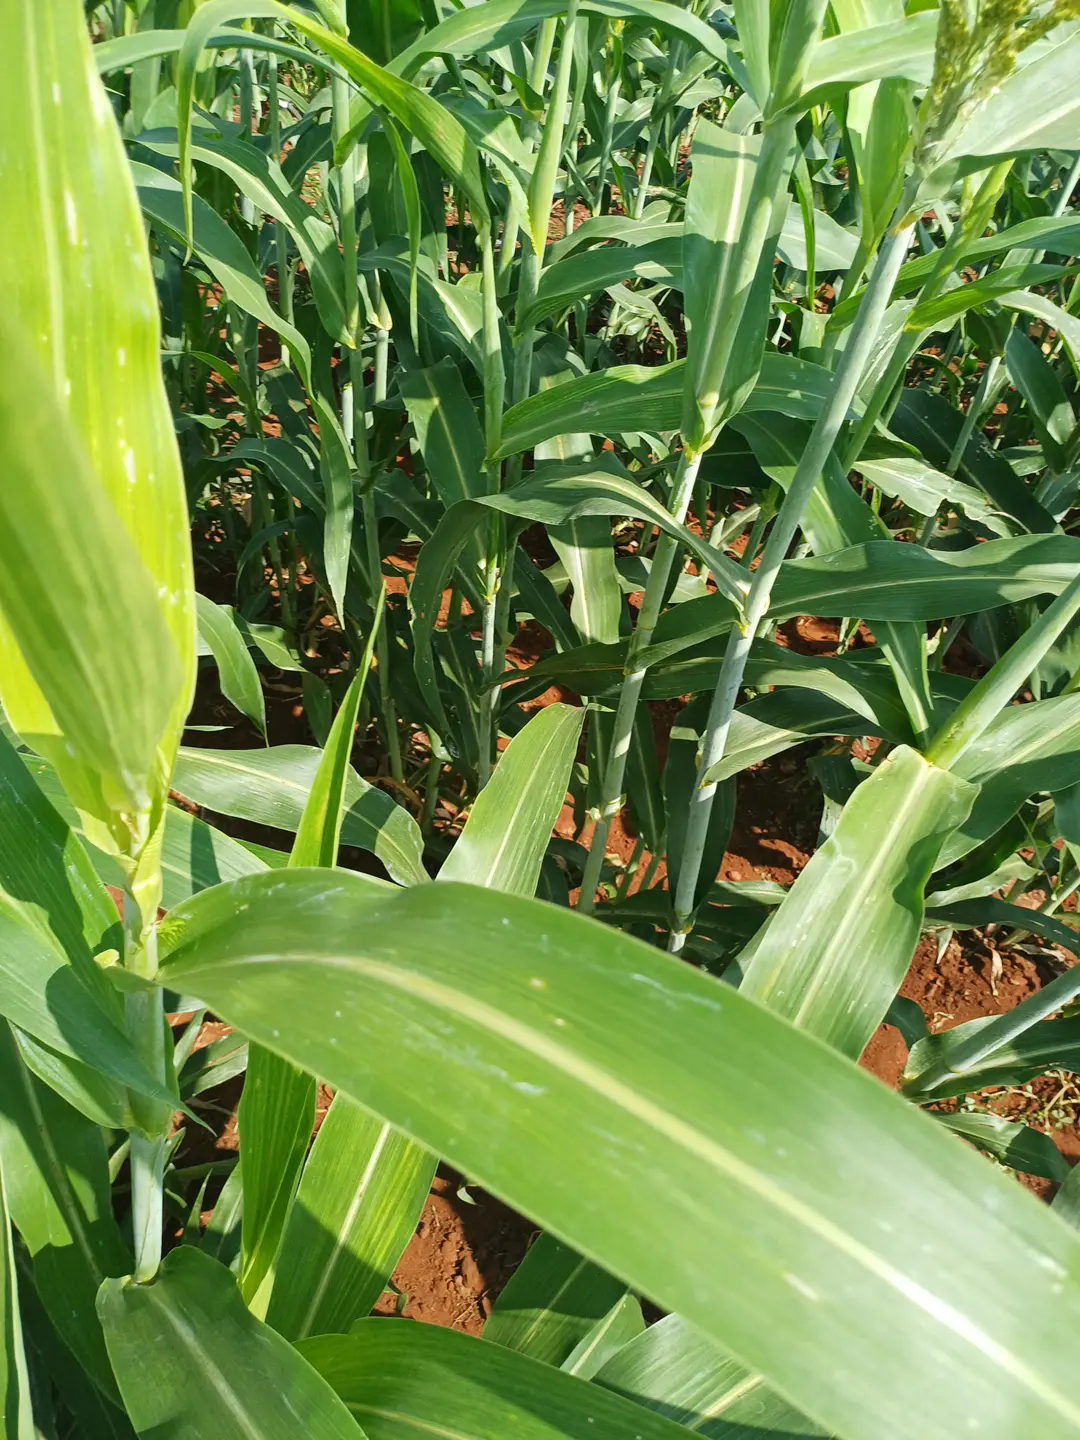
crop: sorghum
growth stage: sprouting
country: Kenya
